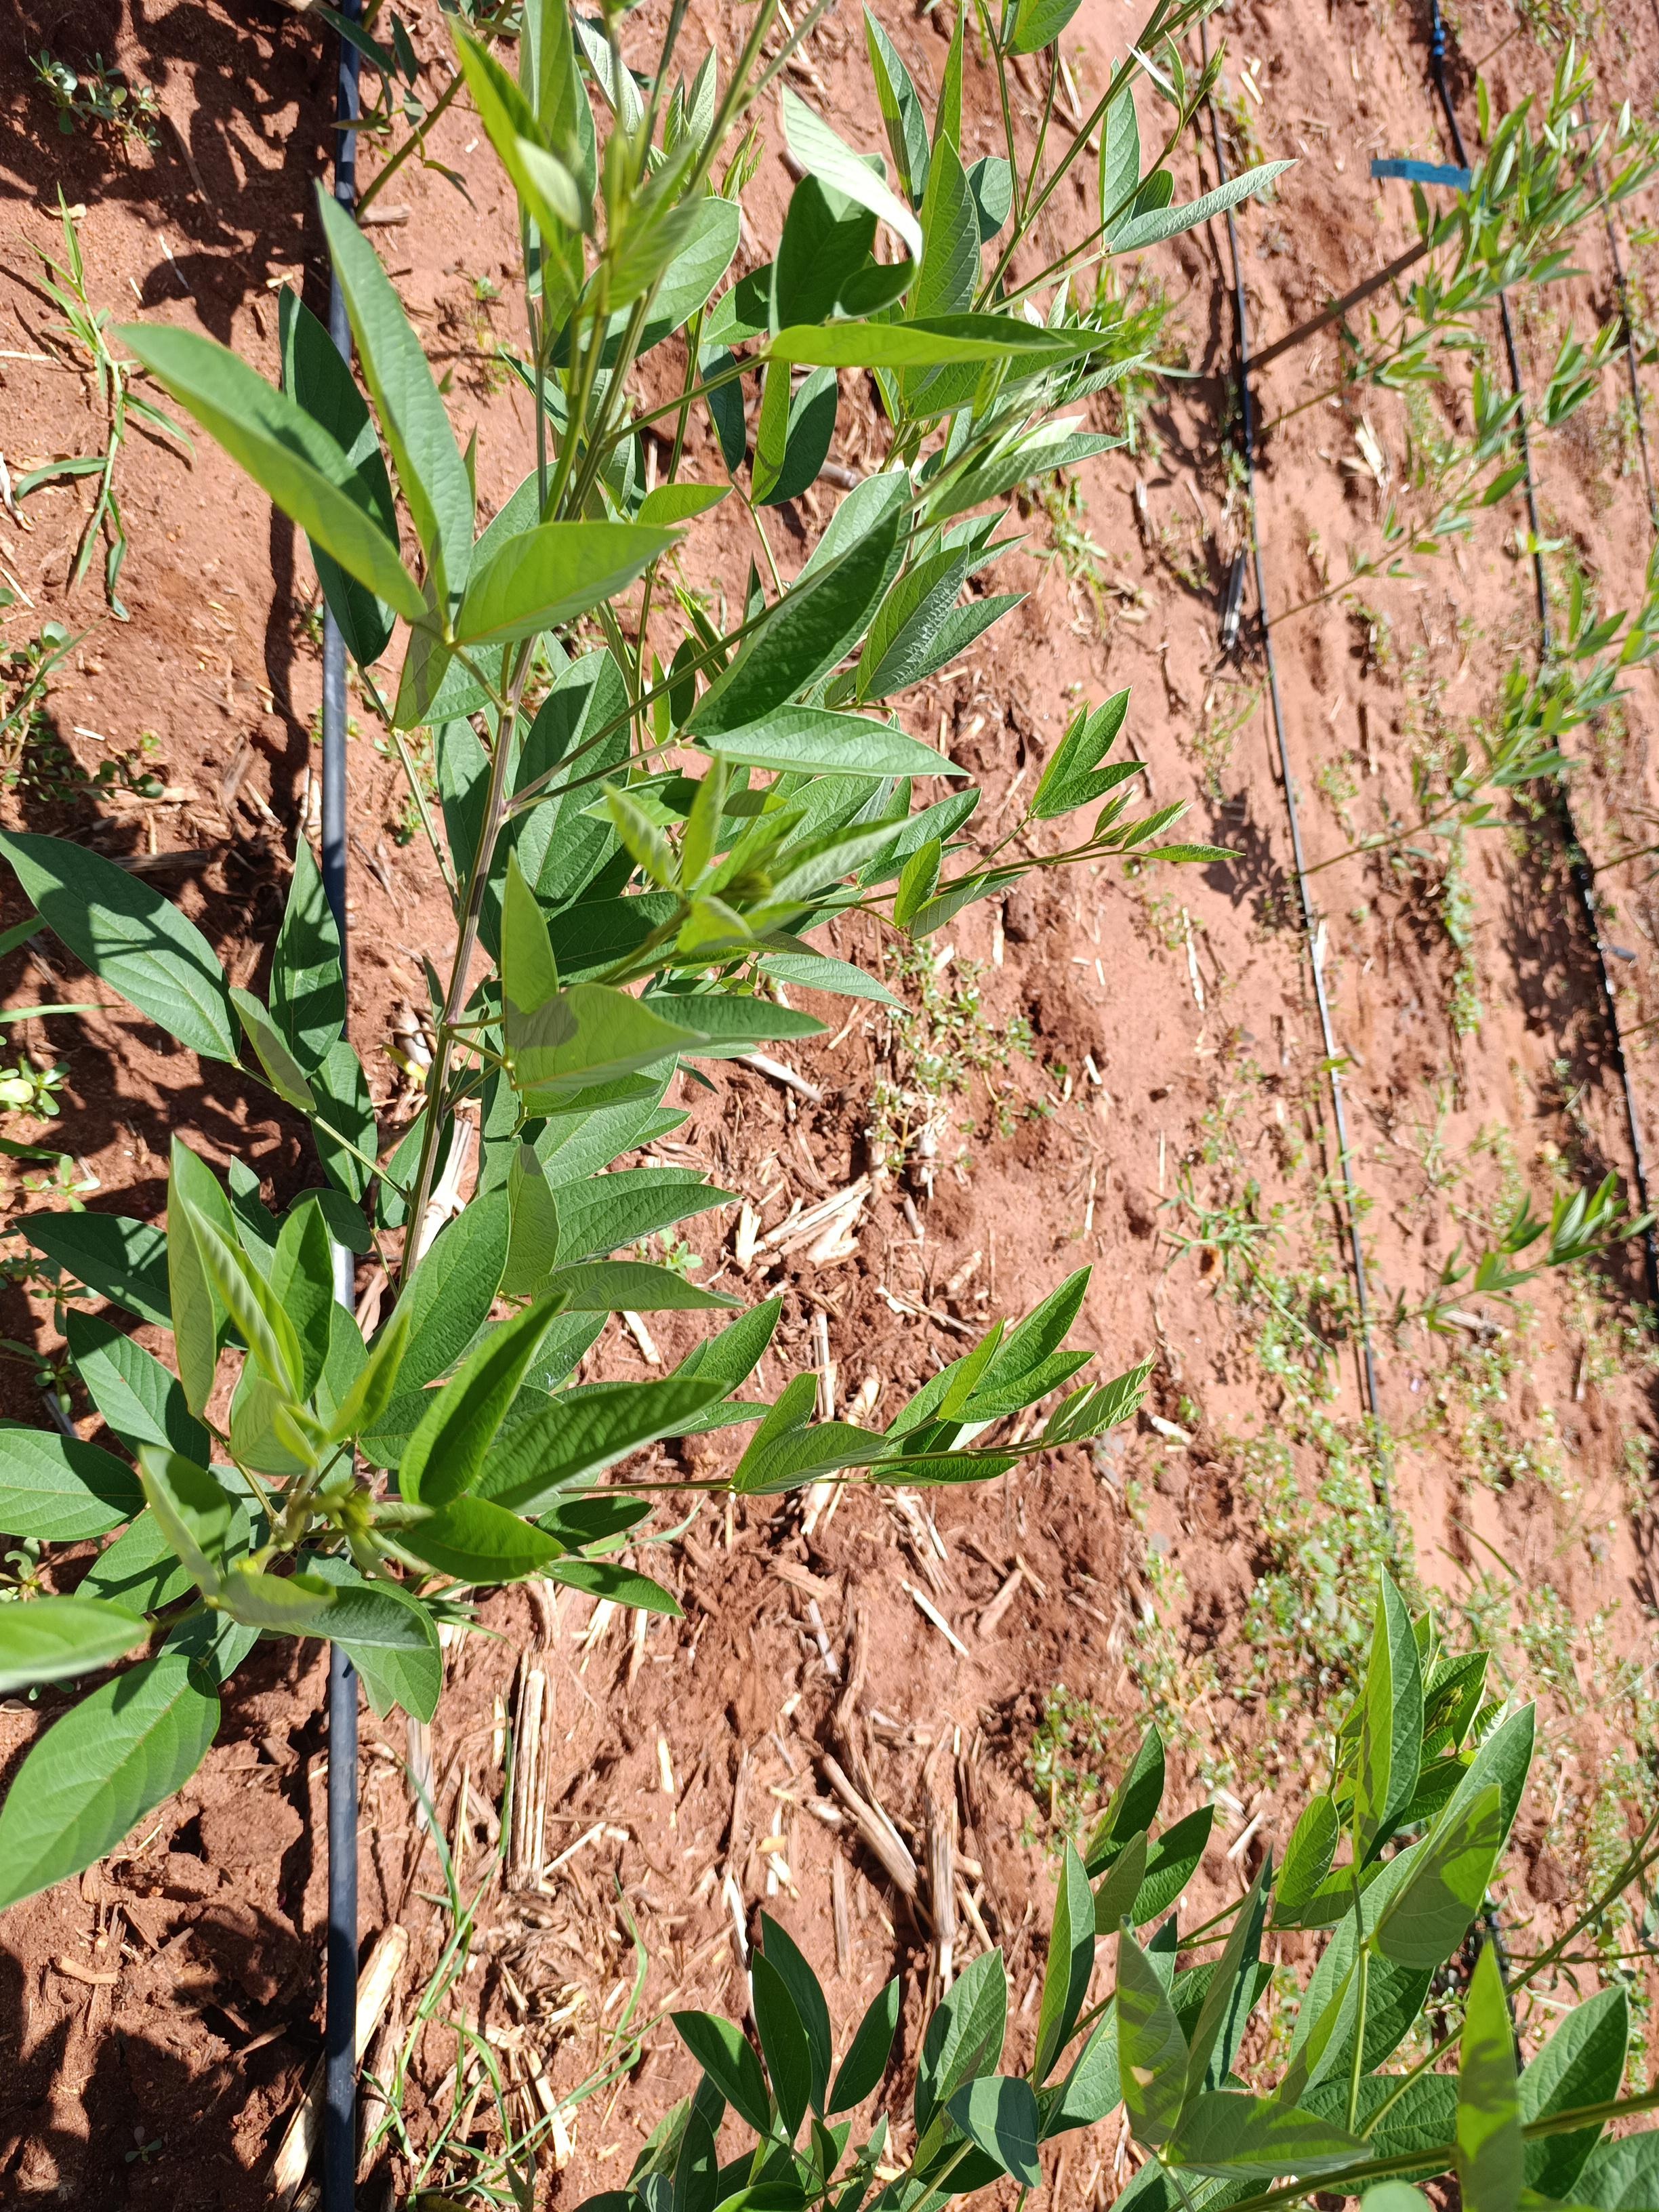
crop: pigeonpea
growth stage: vegetative
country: Kenya
